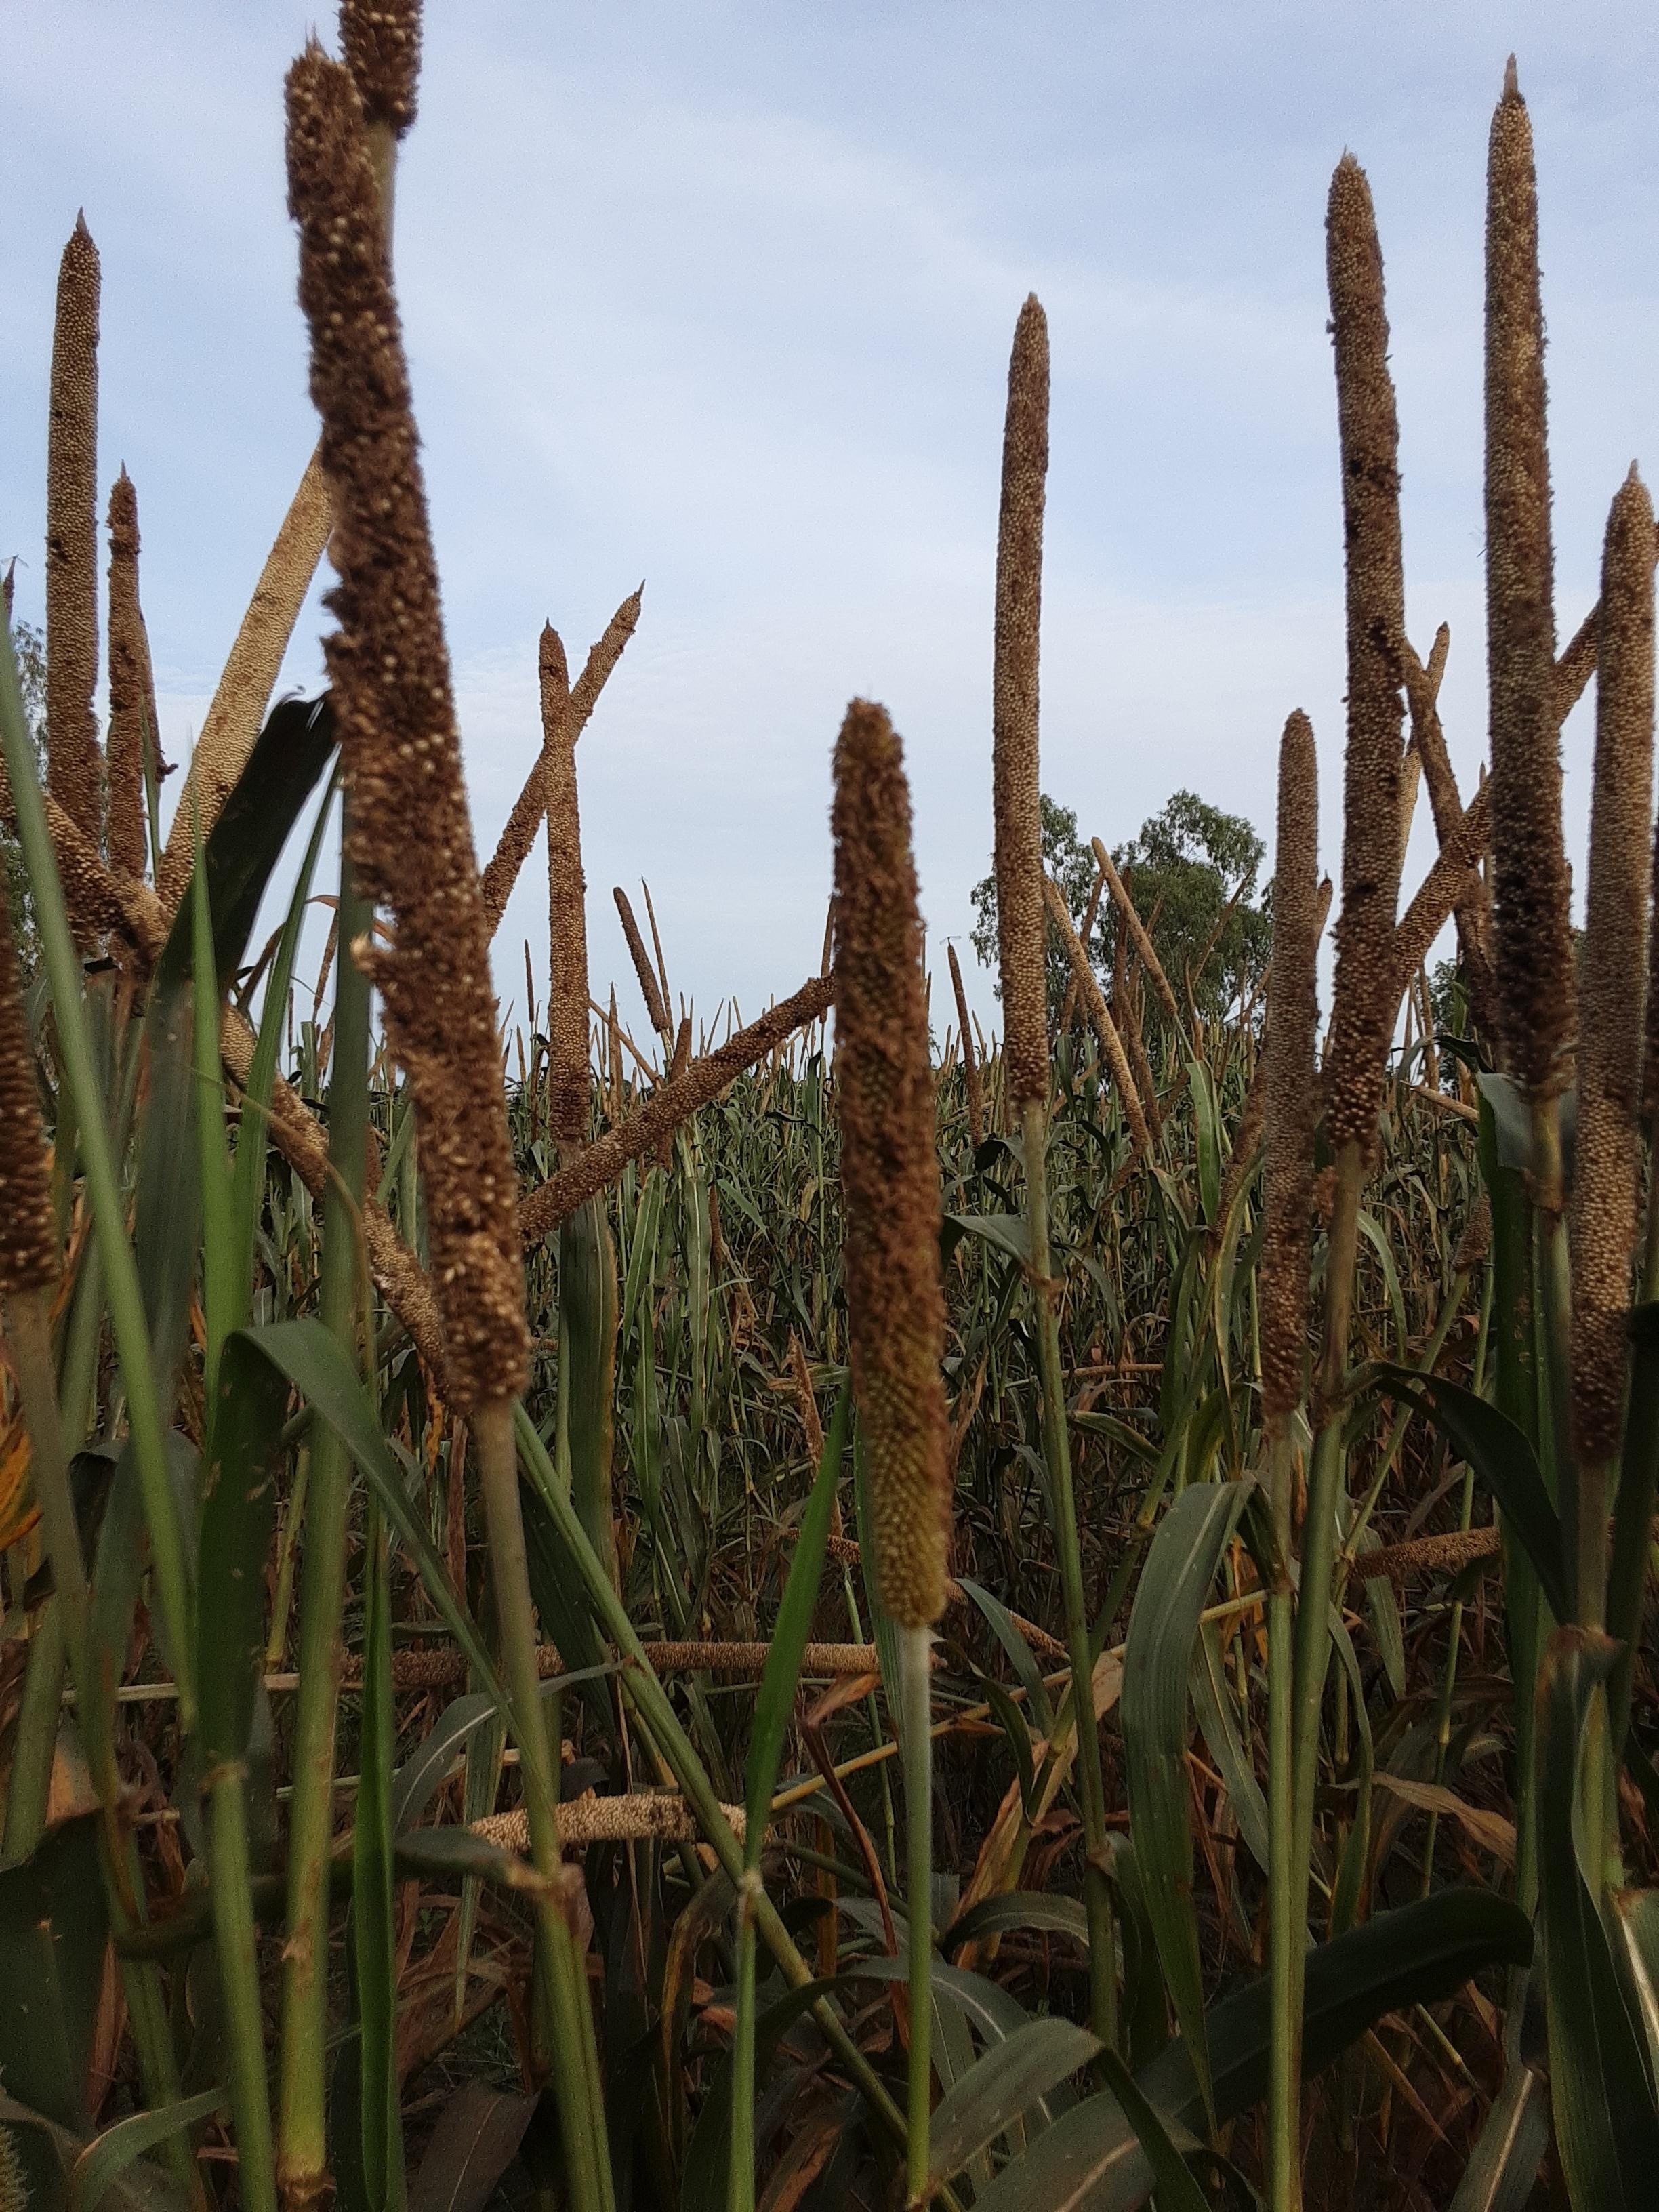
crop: pearl millet
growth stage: filling grain
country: Senegal
